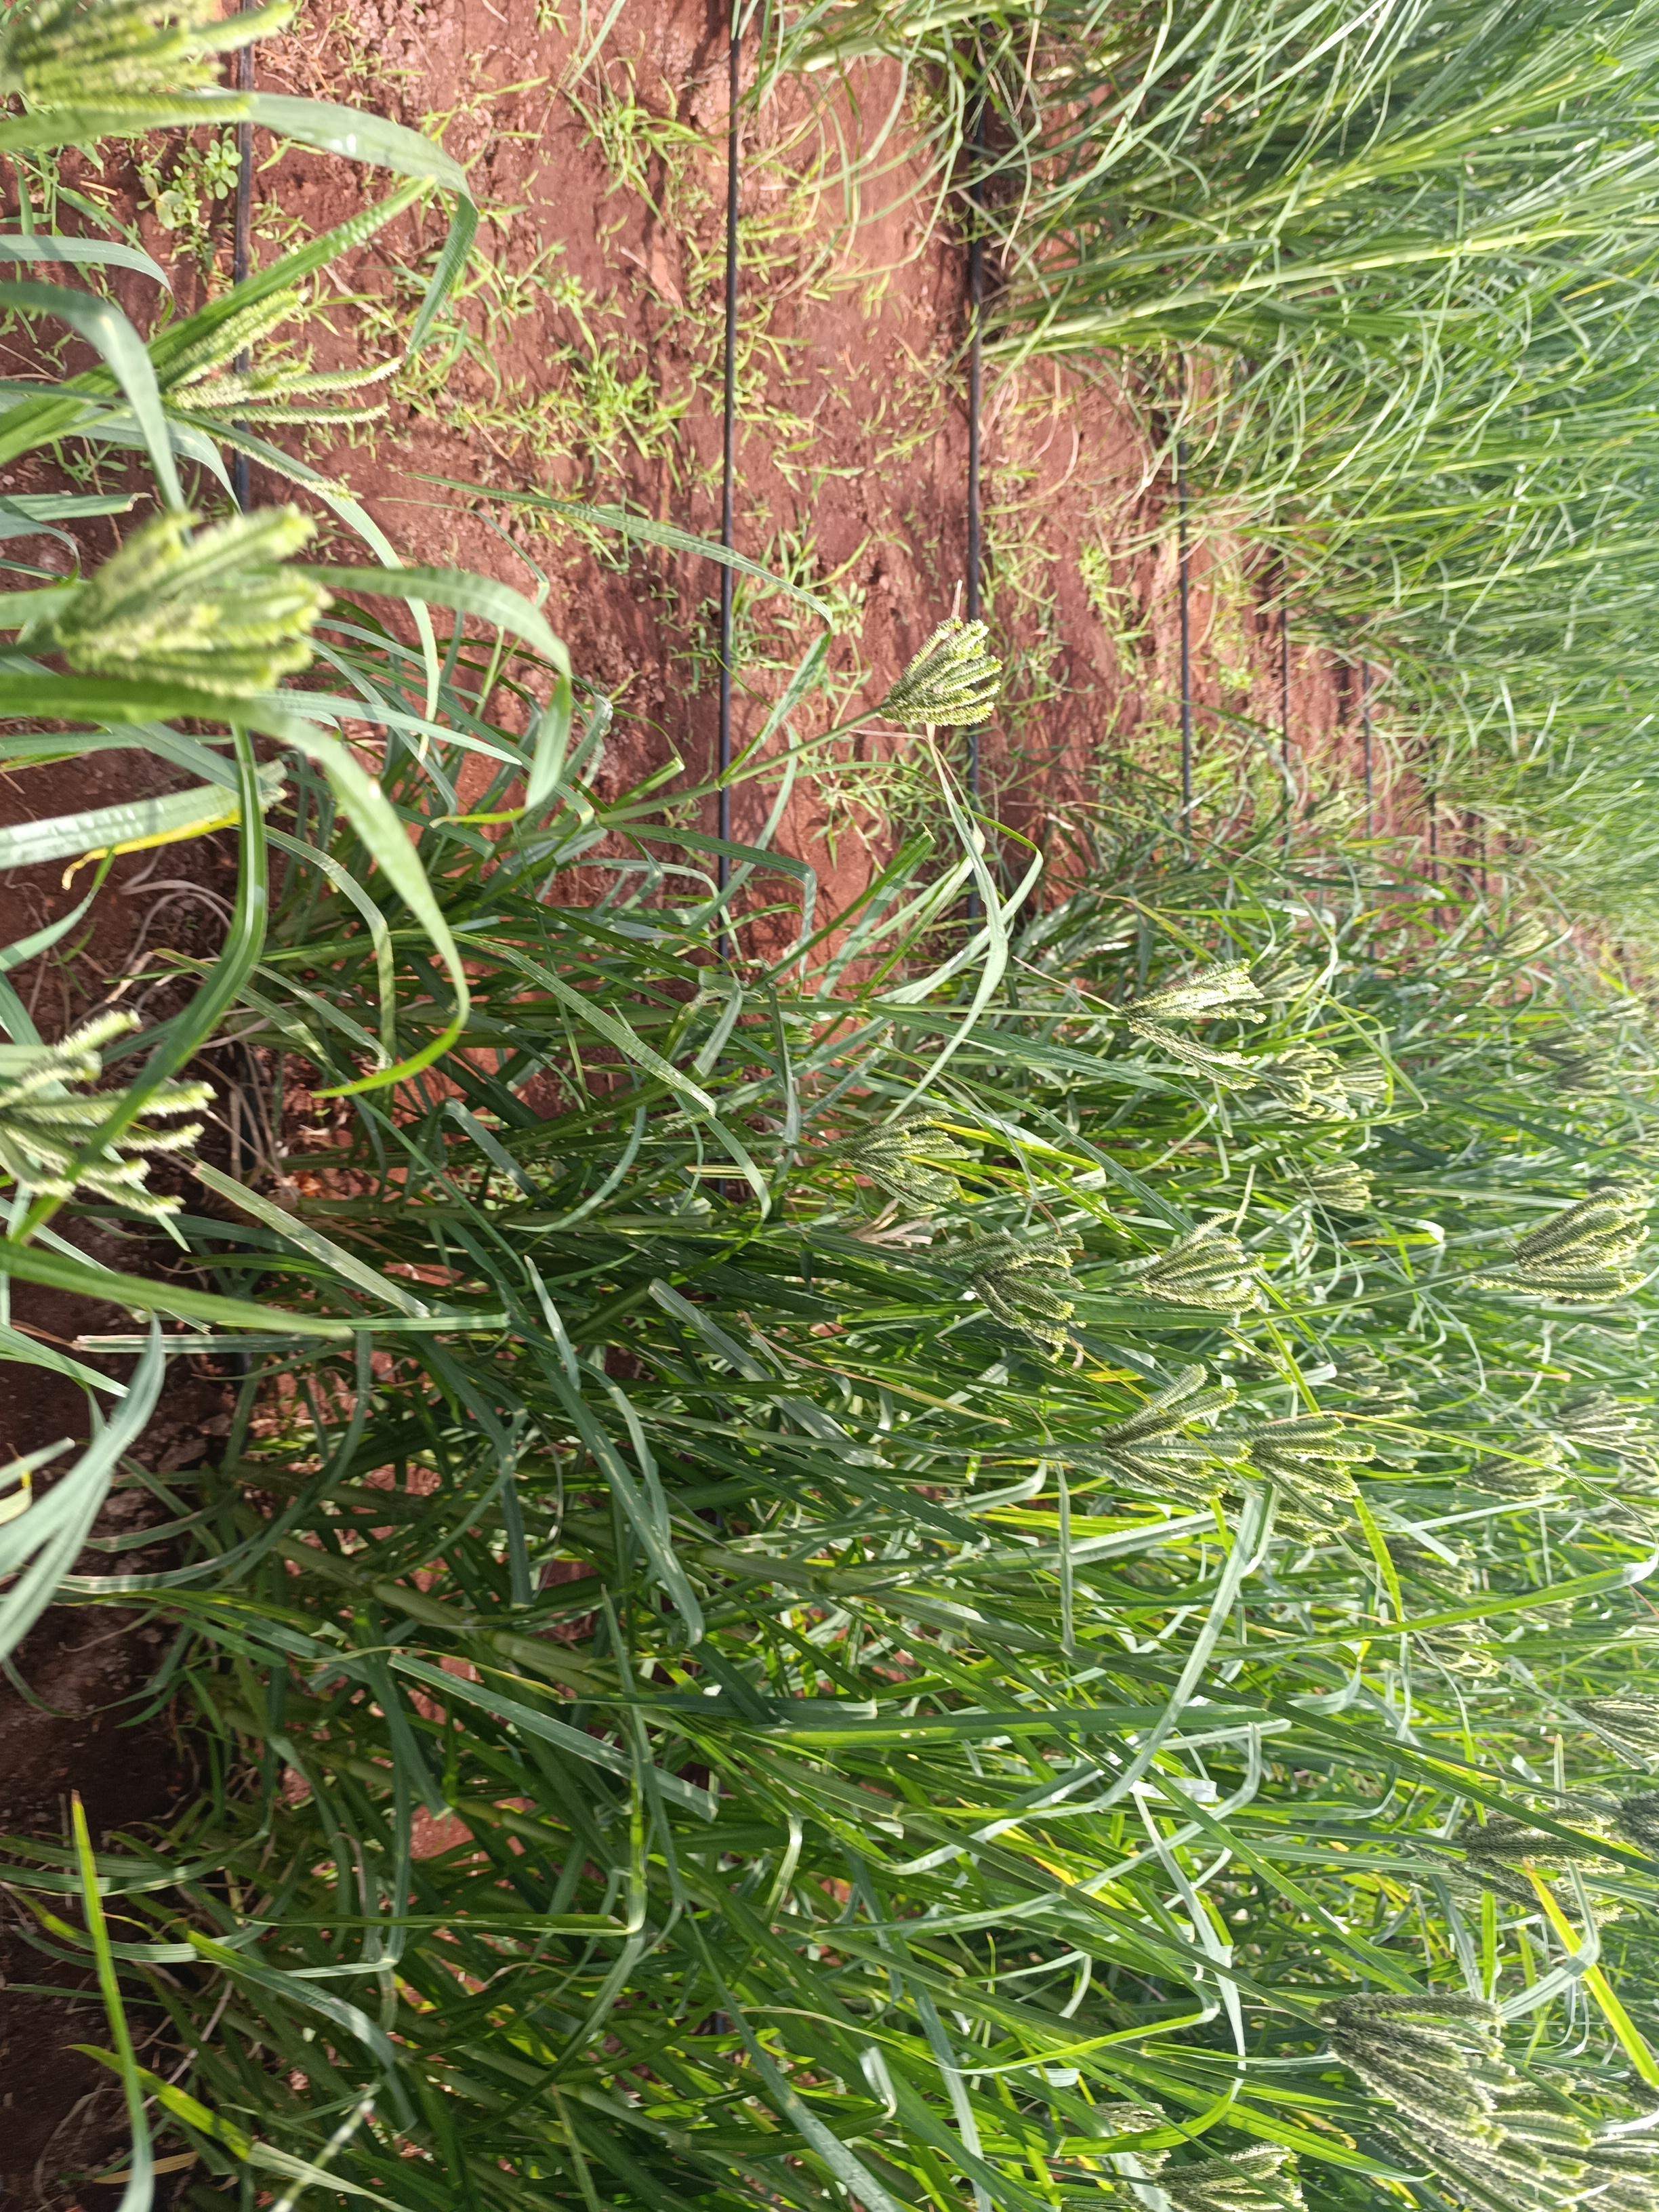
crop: finger millet
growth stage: flowering
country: Kenya
